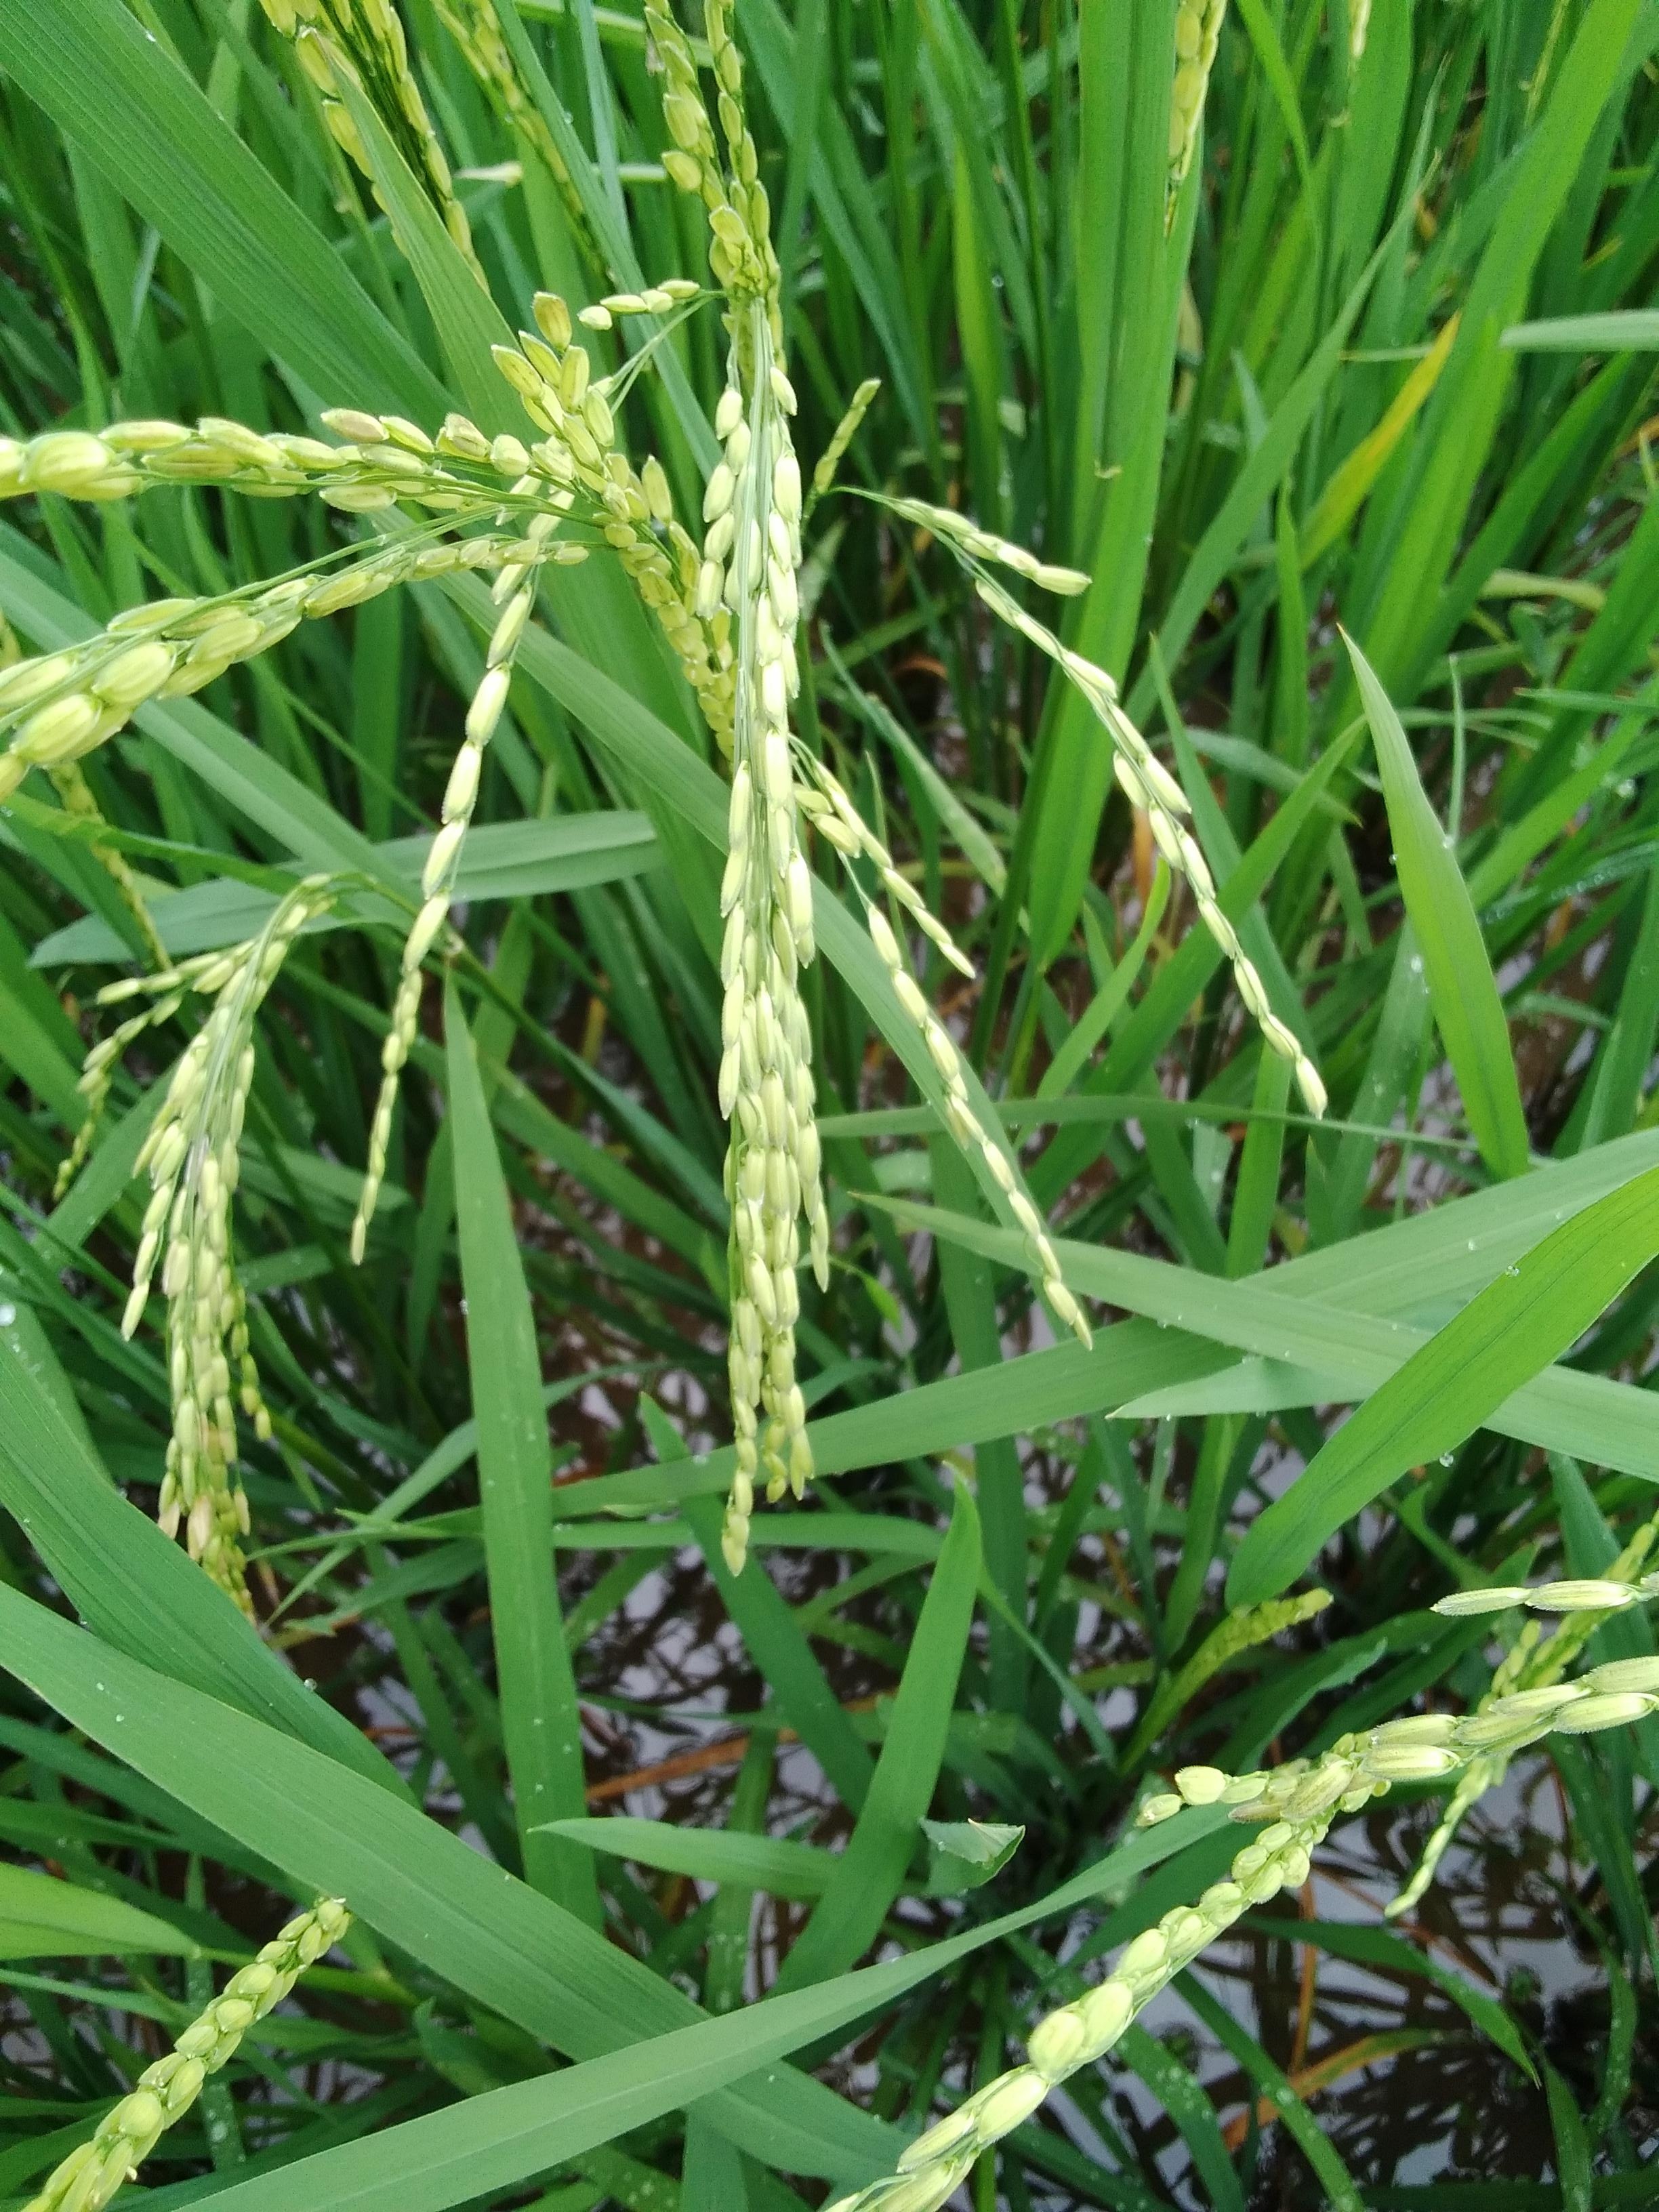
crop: rice
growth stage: stage milk
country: Nigeria
